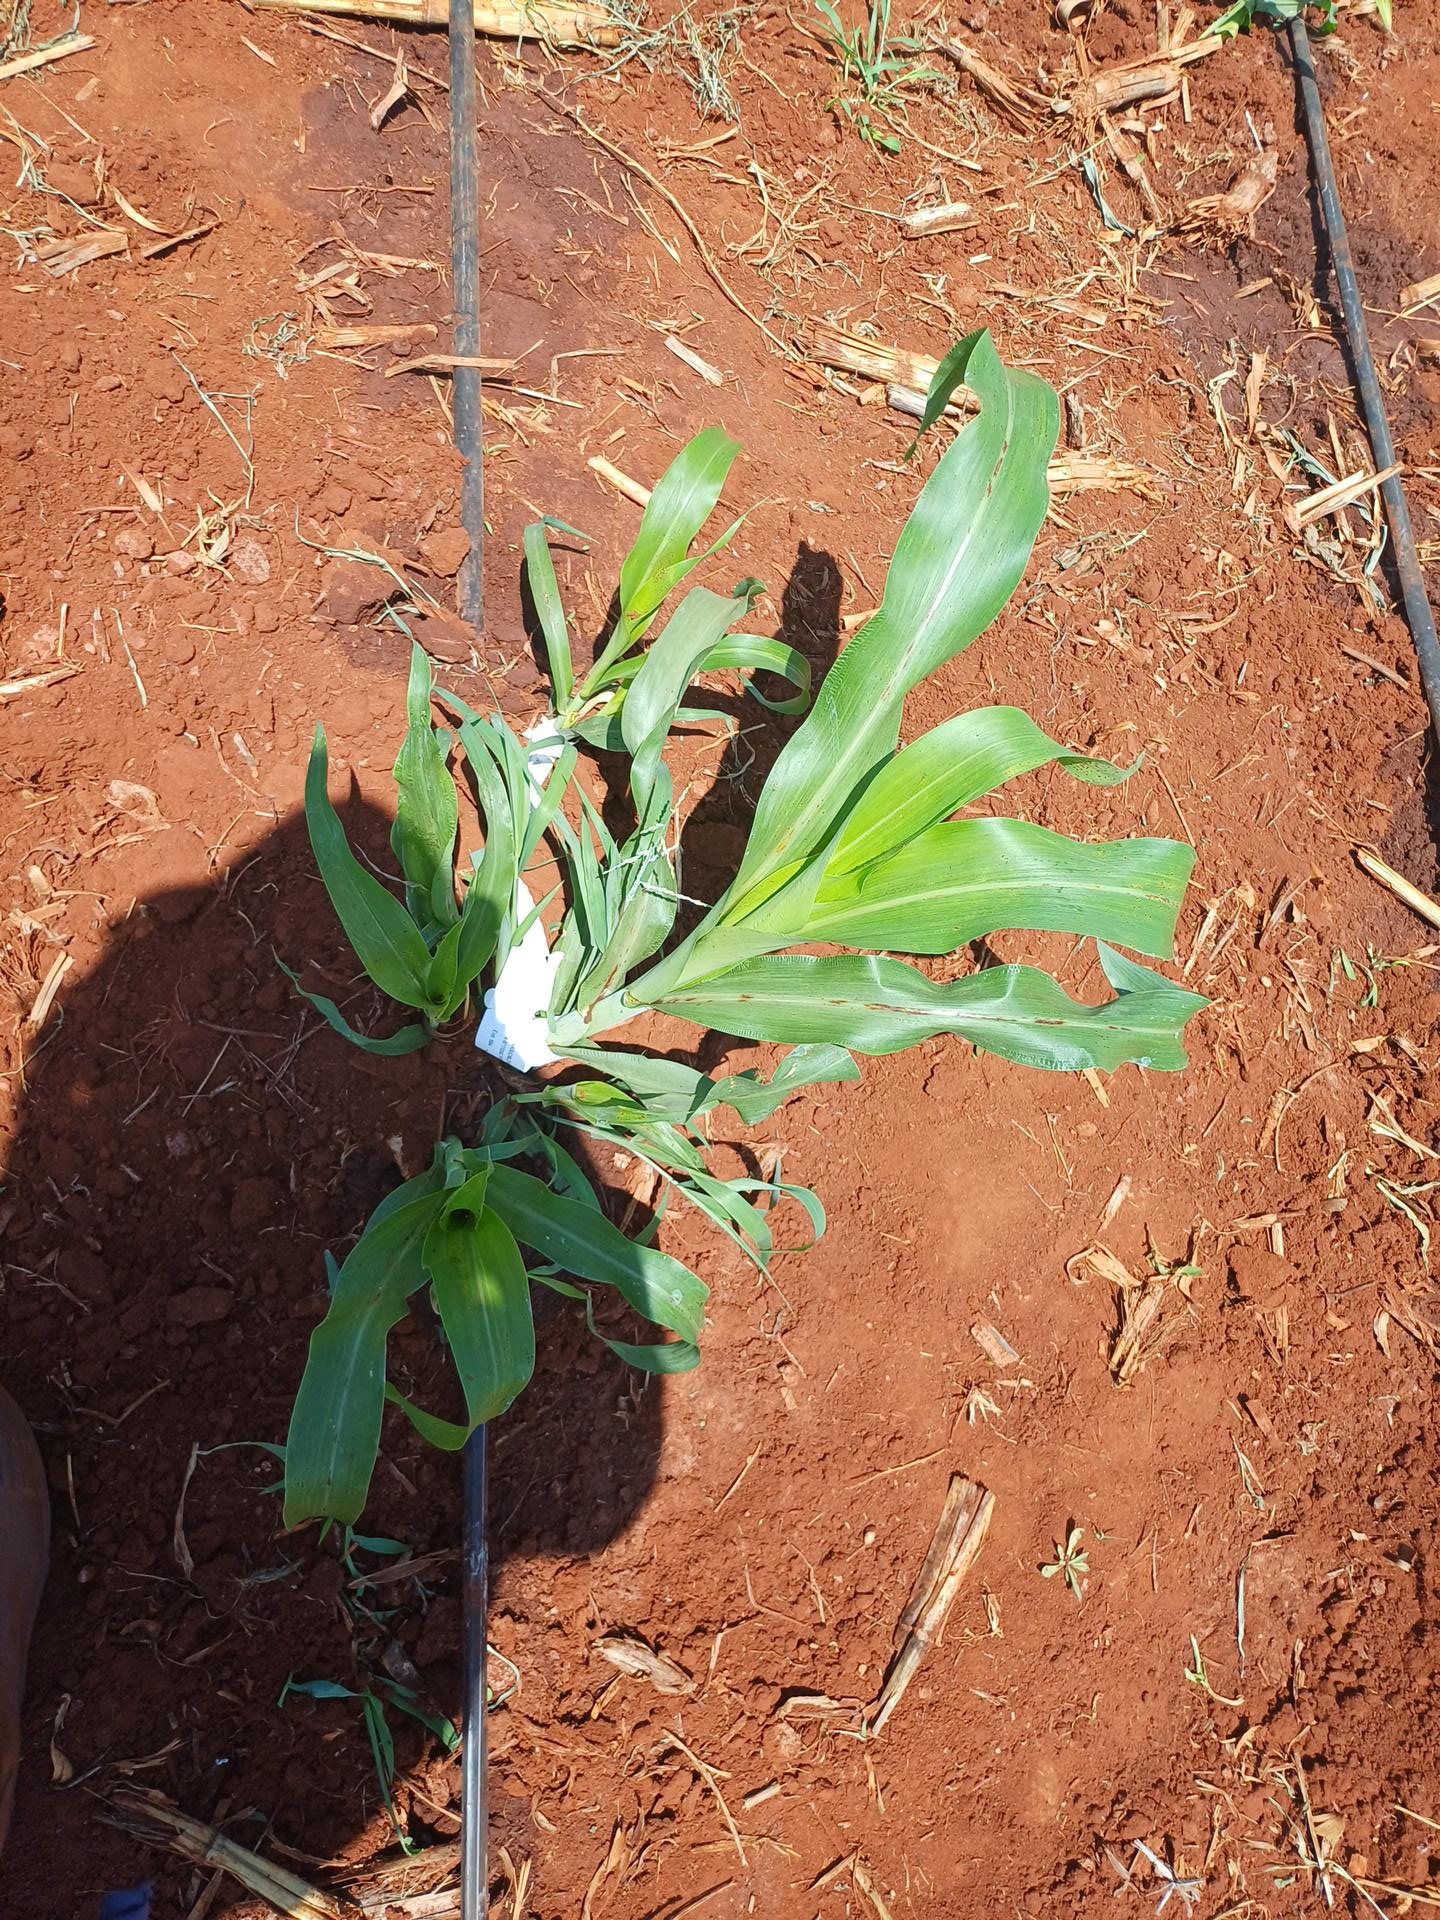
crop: sorghum
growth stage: vegetative
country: Kenya
